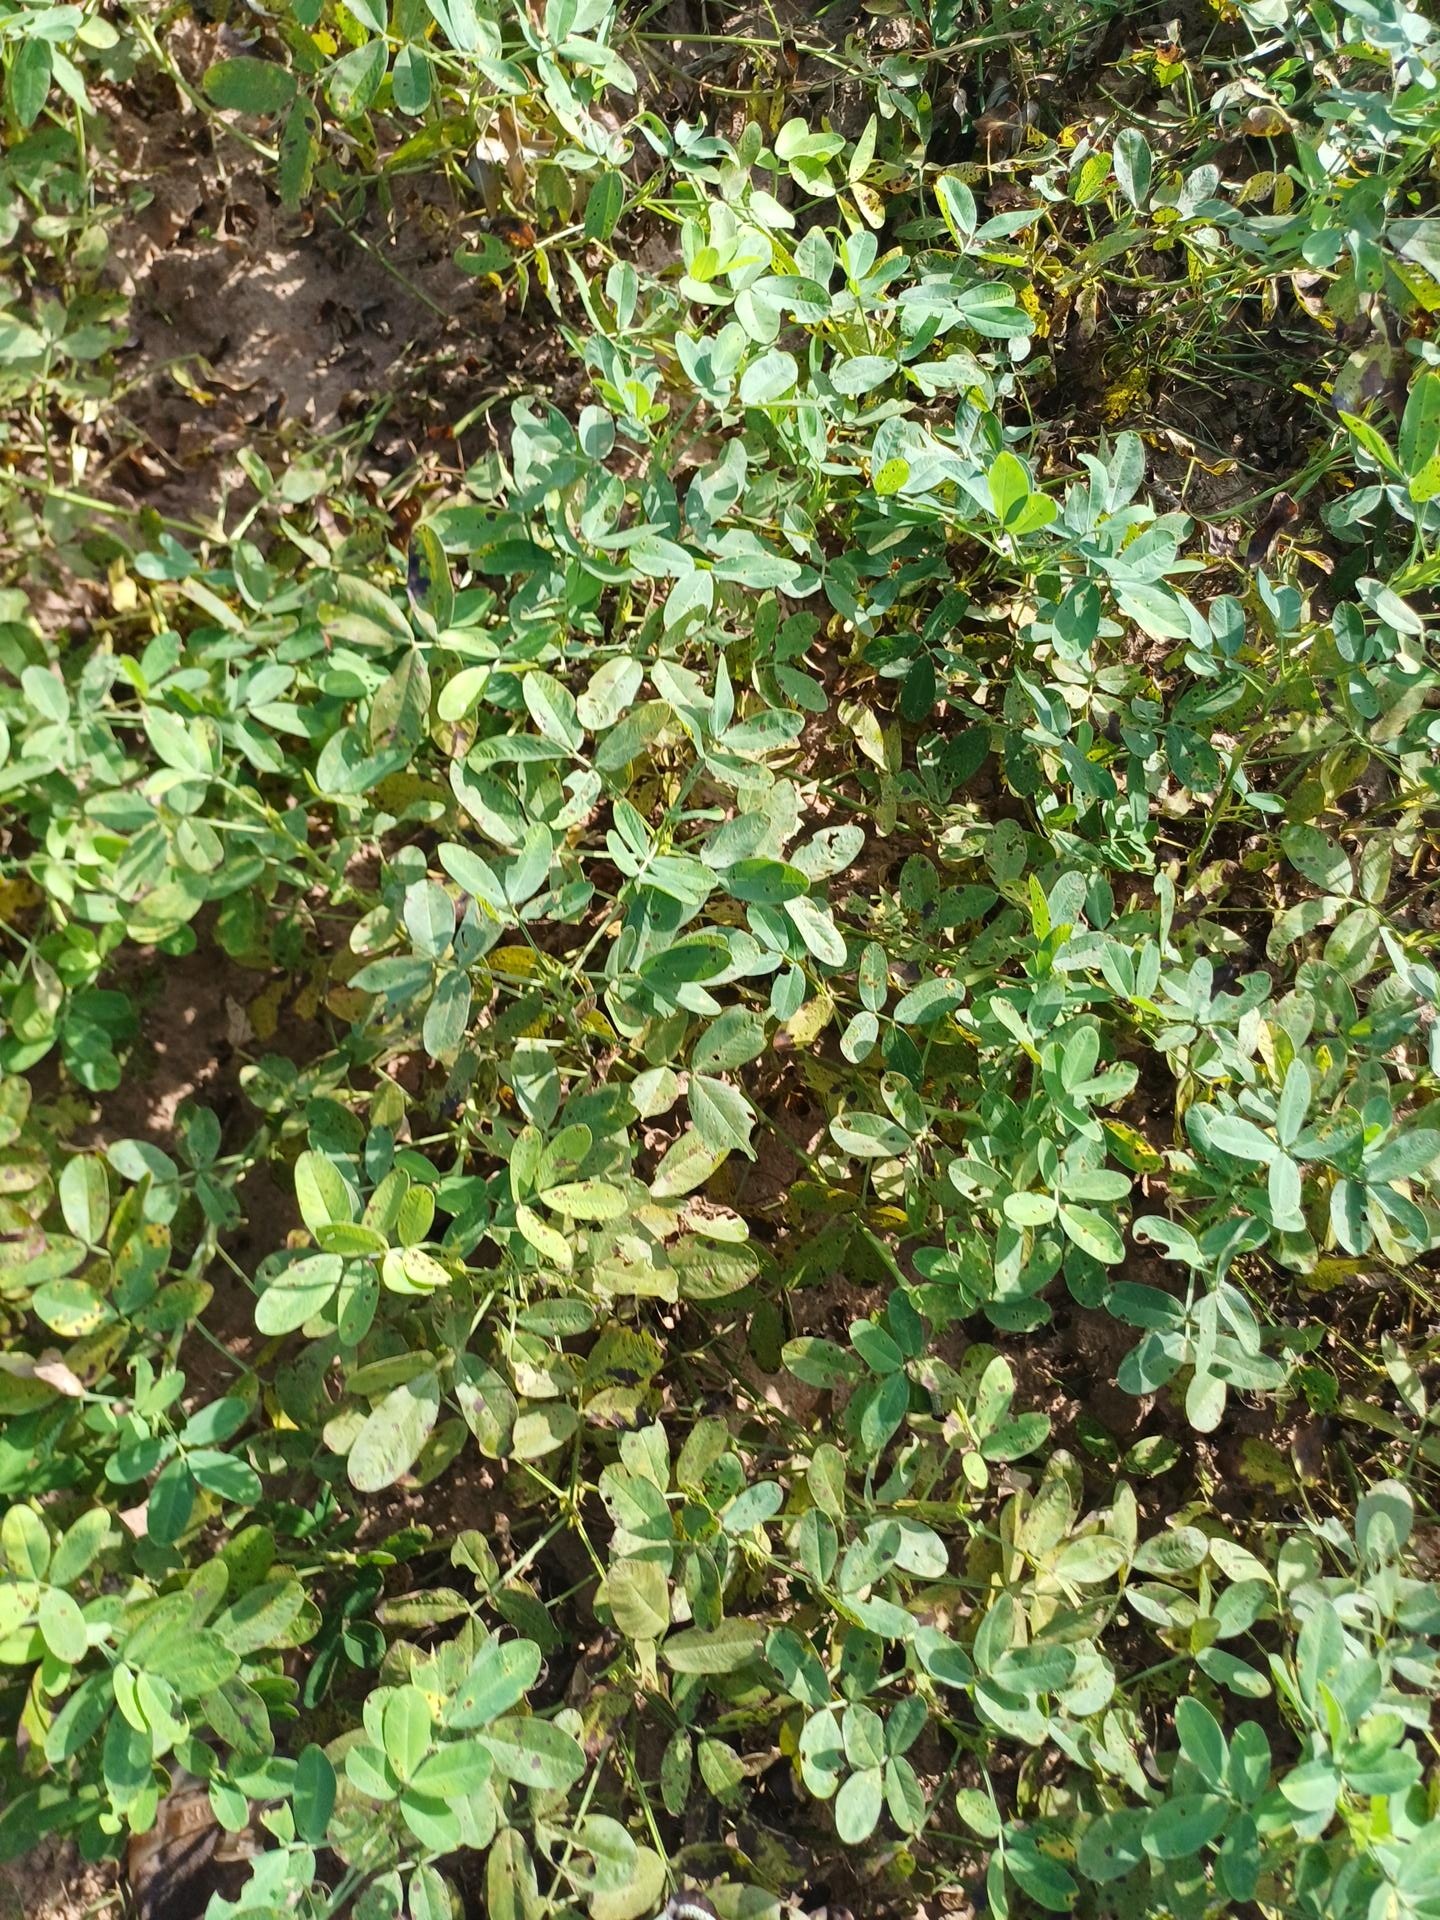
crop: groundnut
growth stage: flowering
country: Senegal
